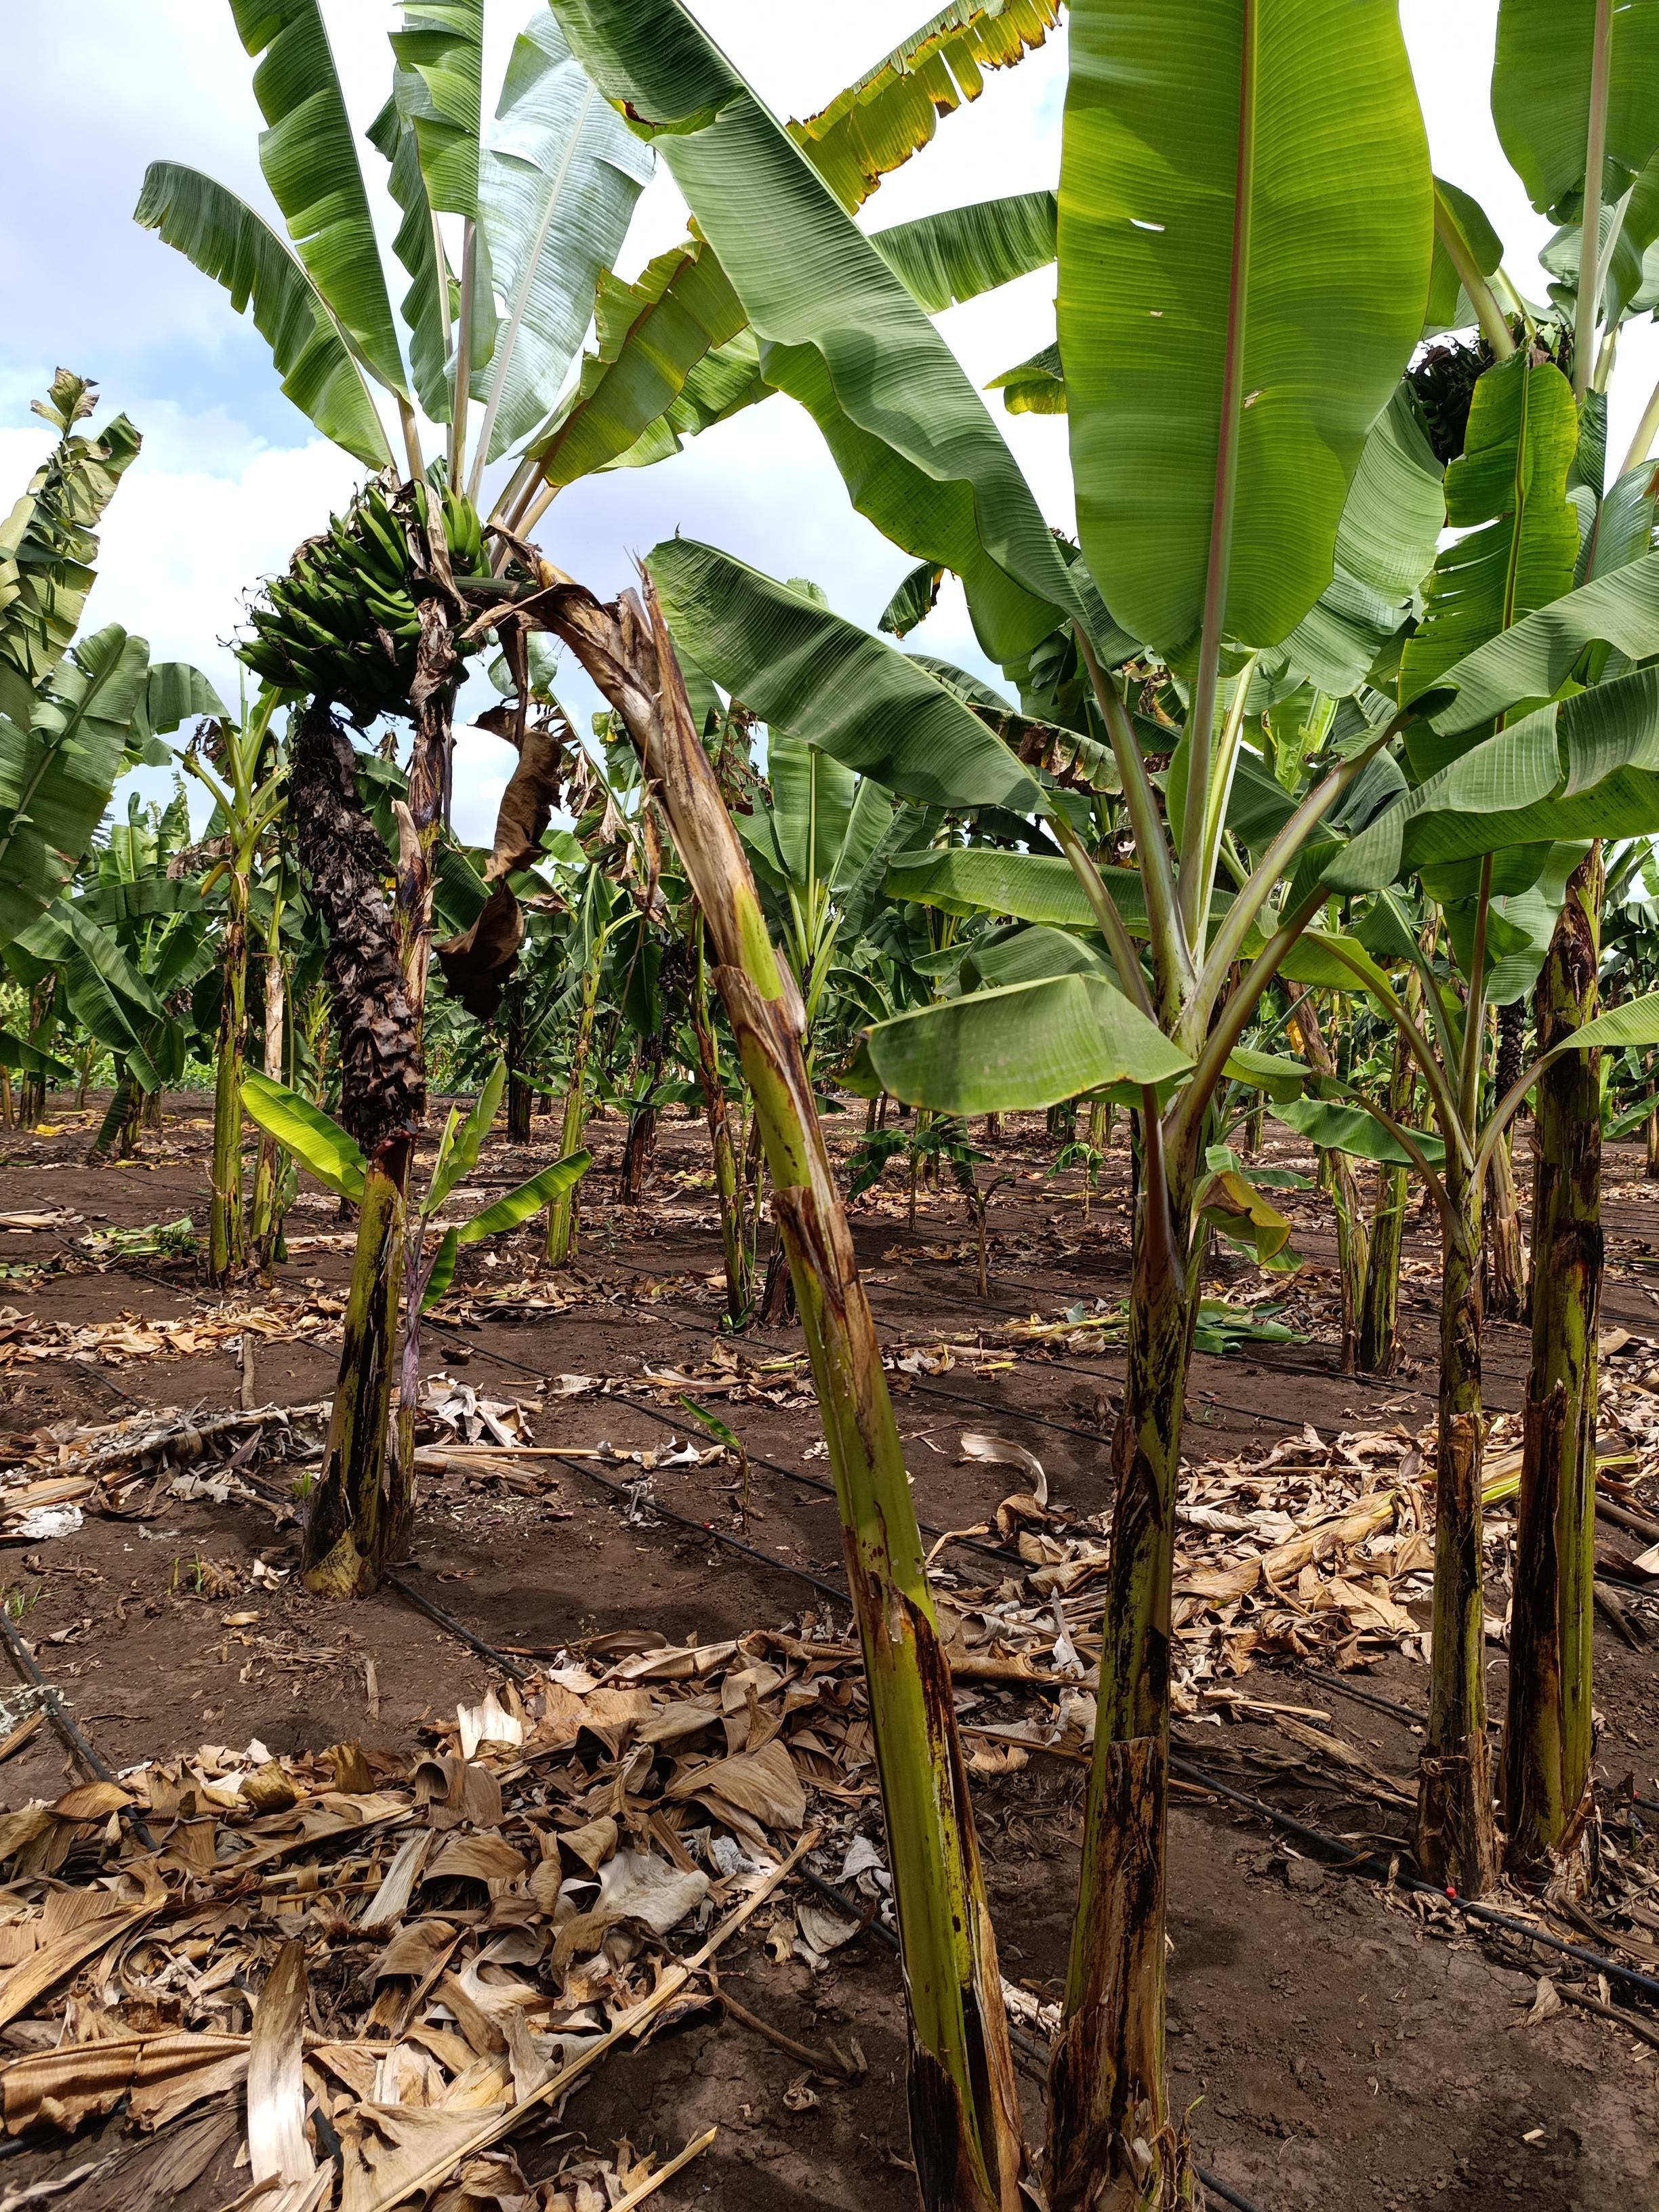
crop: banana
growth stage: development fruit
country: Tanzania
